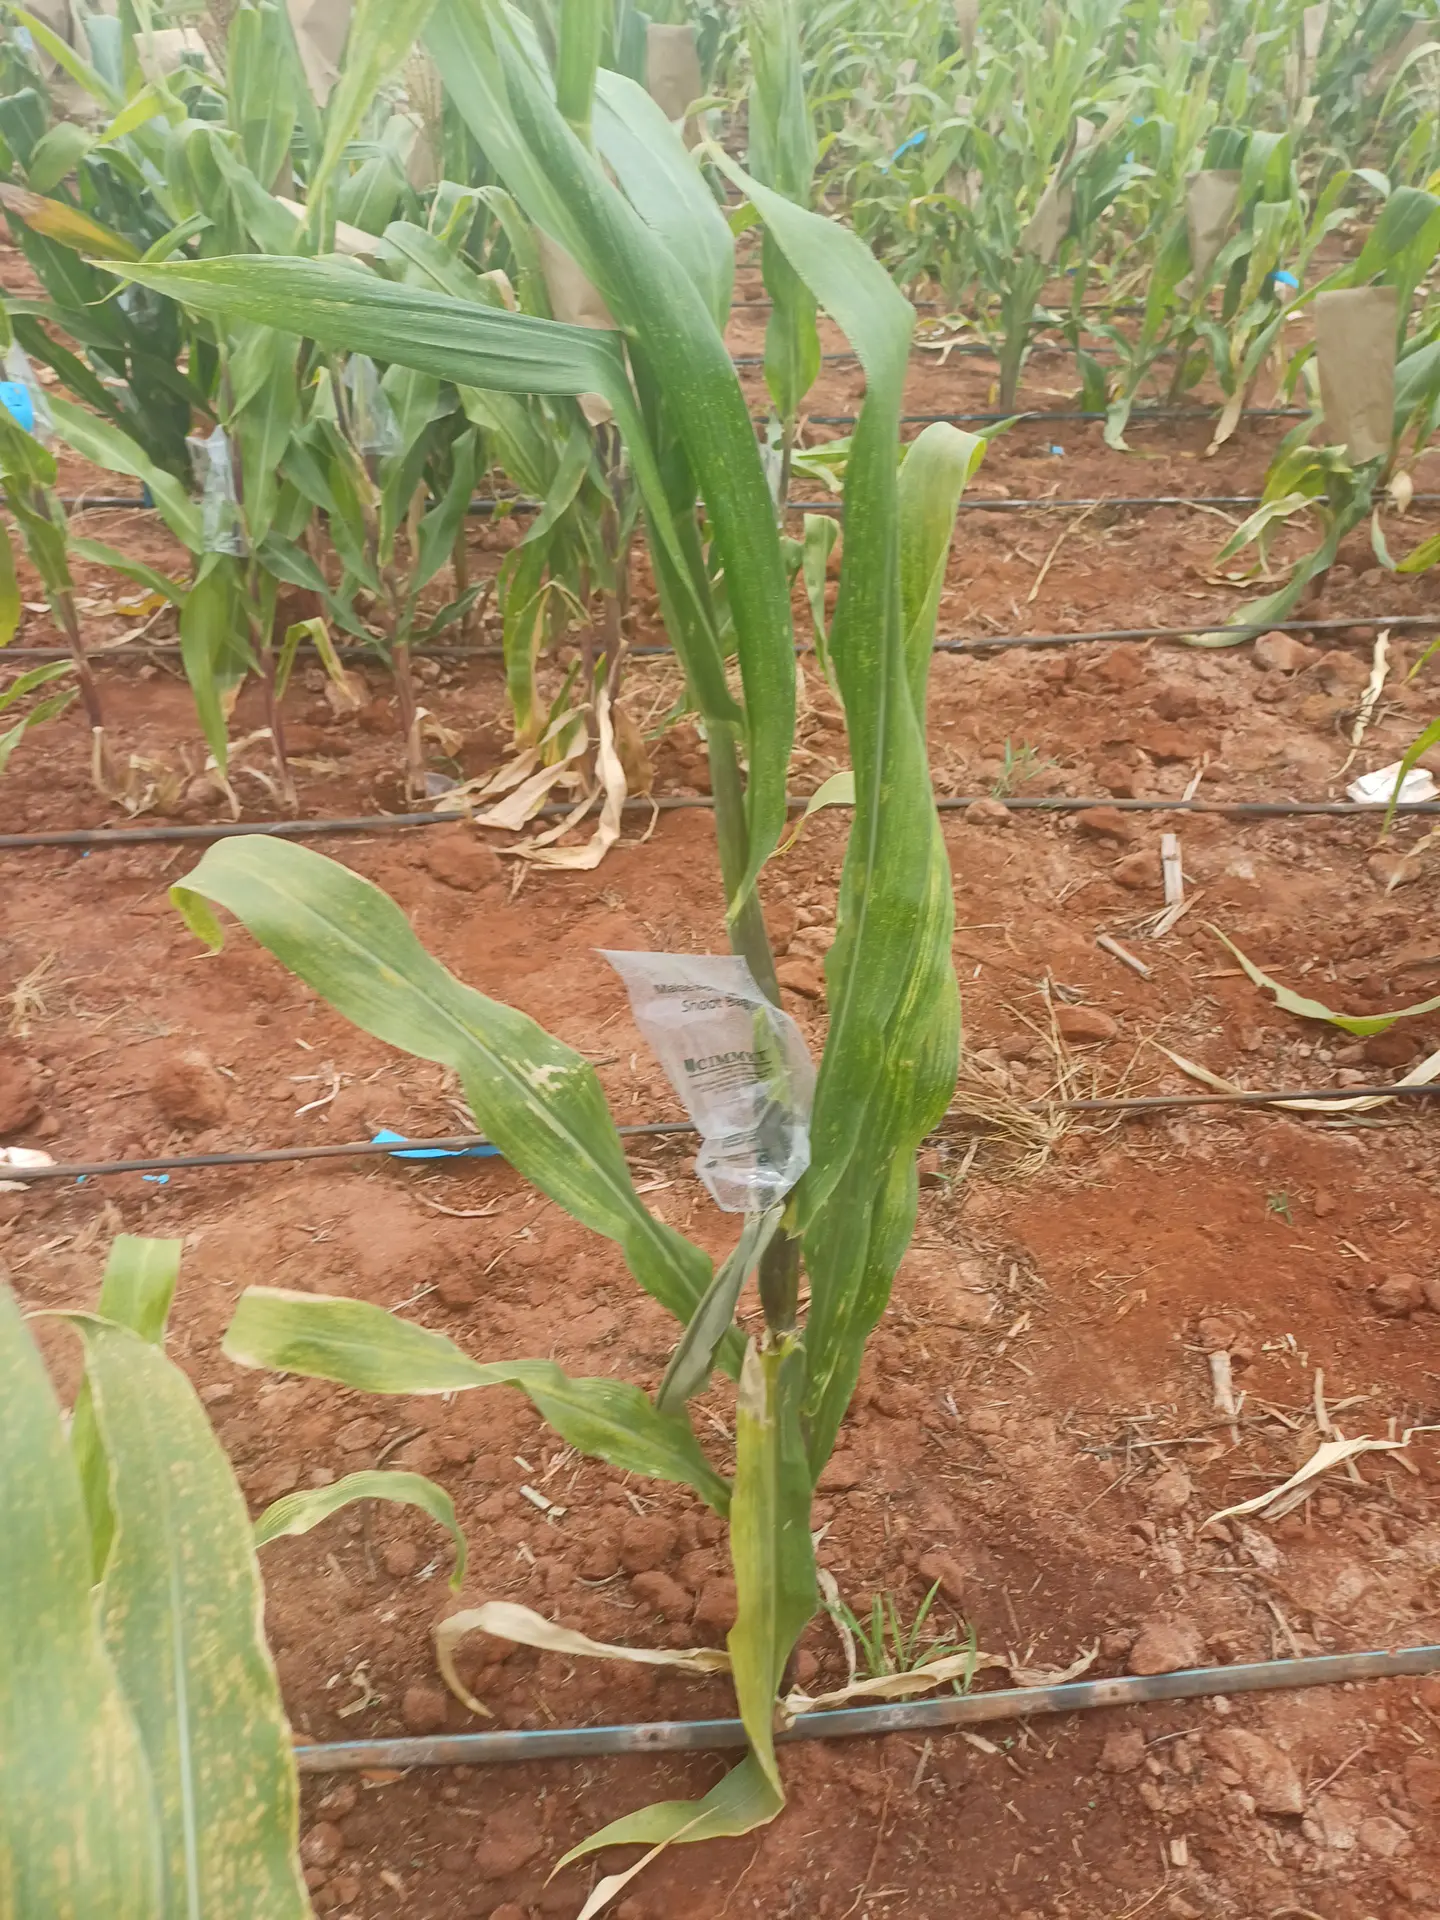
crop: maize
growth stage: flowering
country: Kenya
